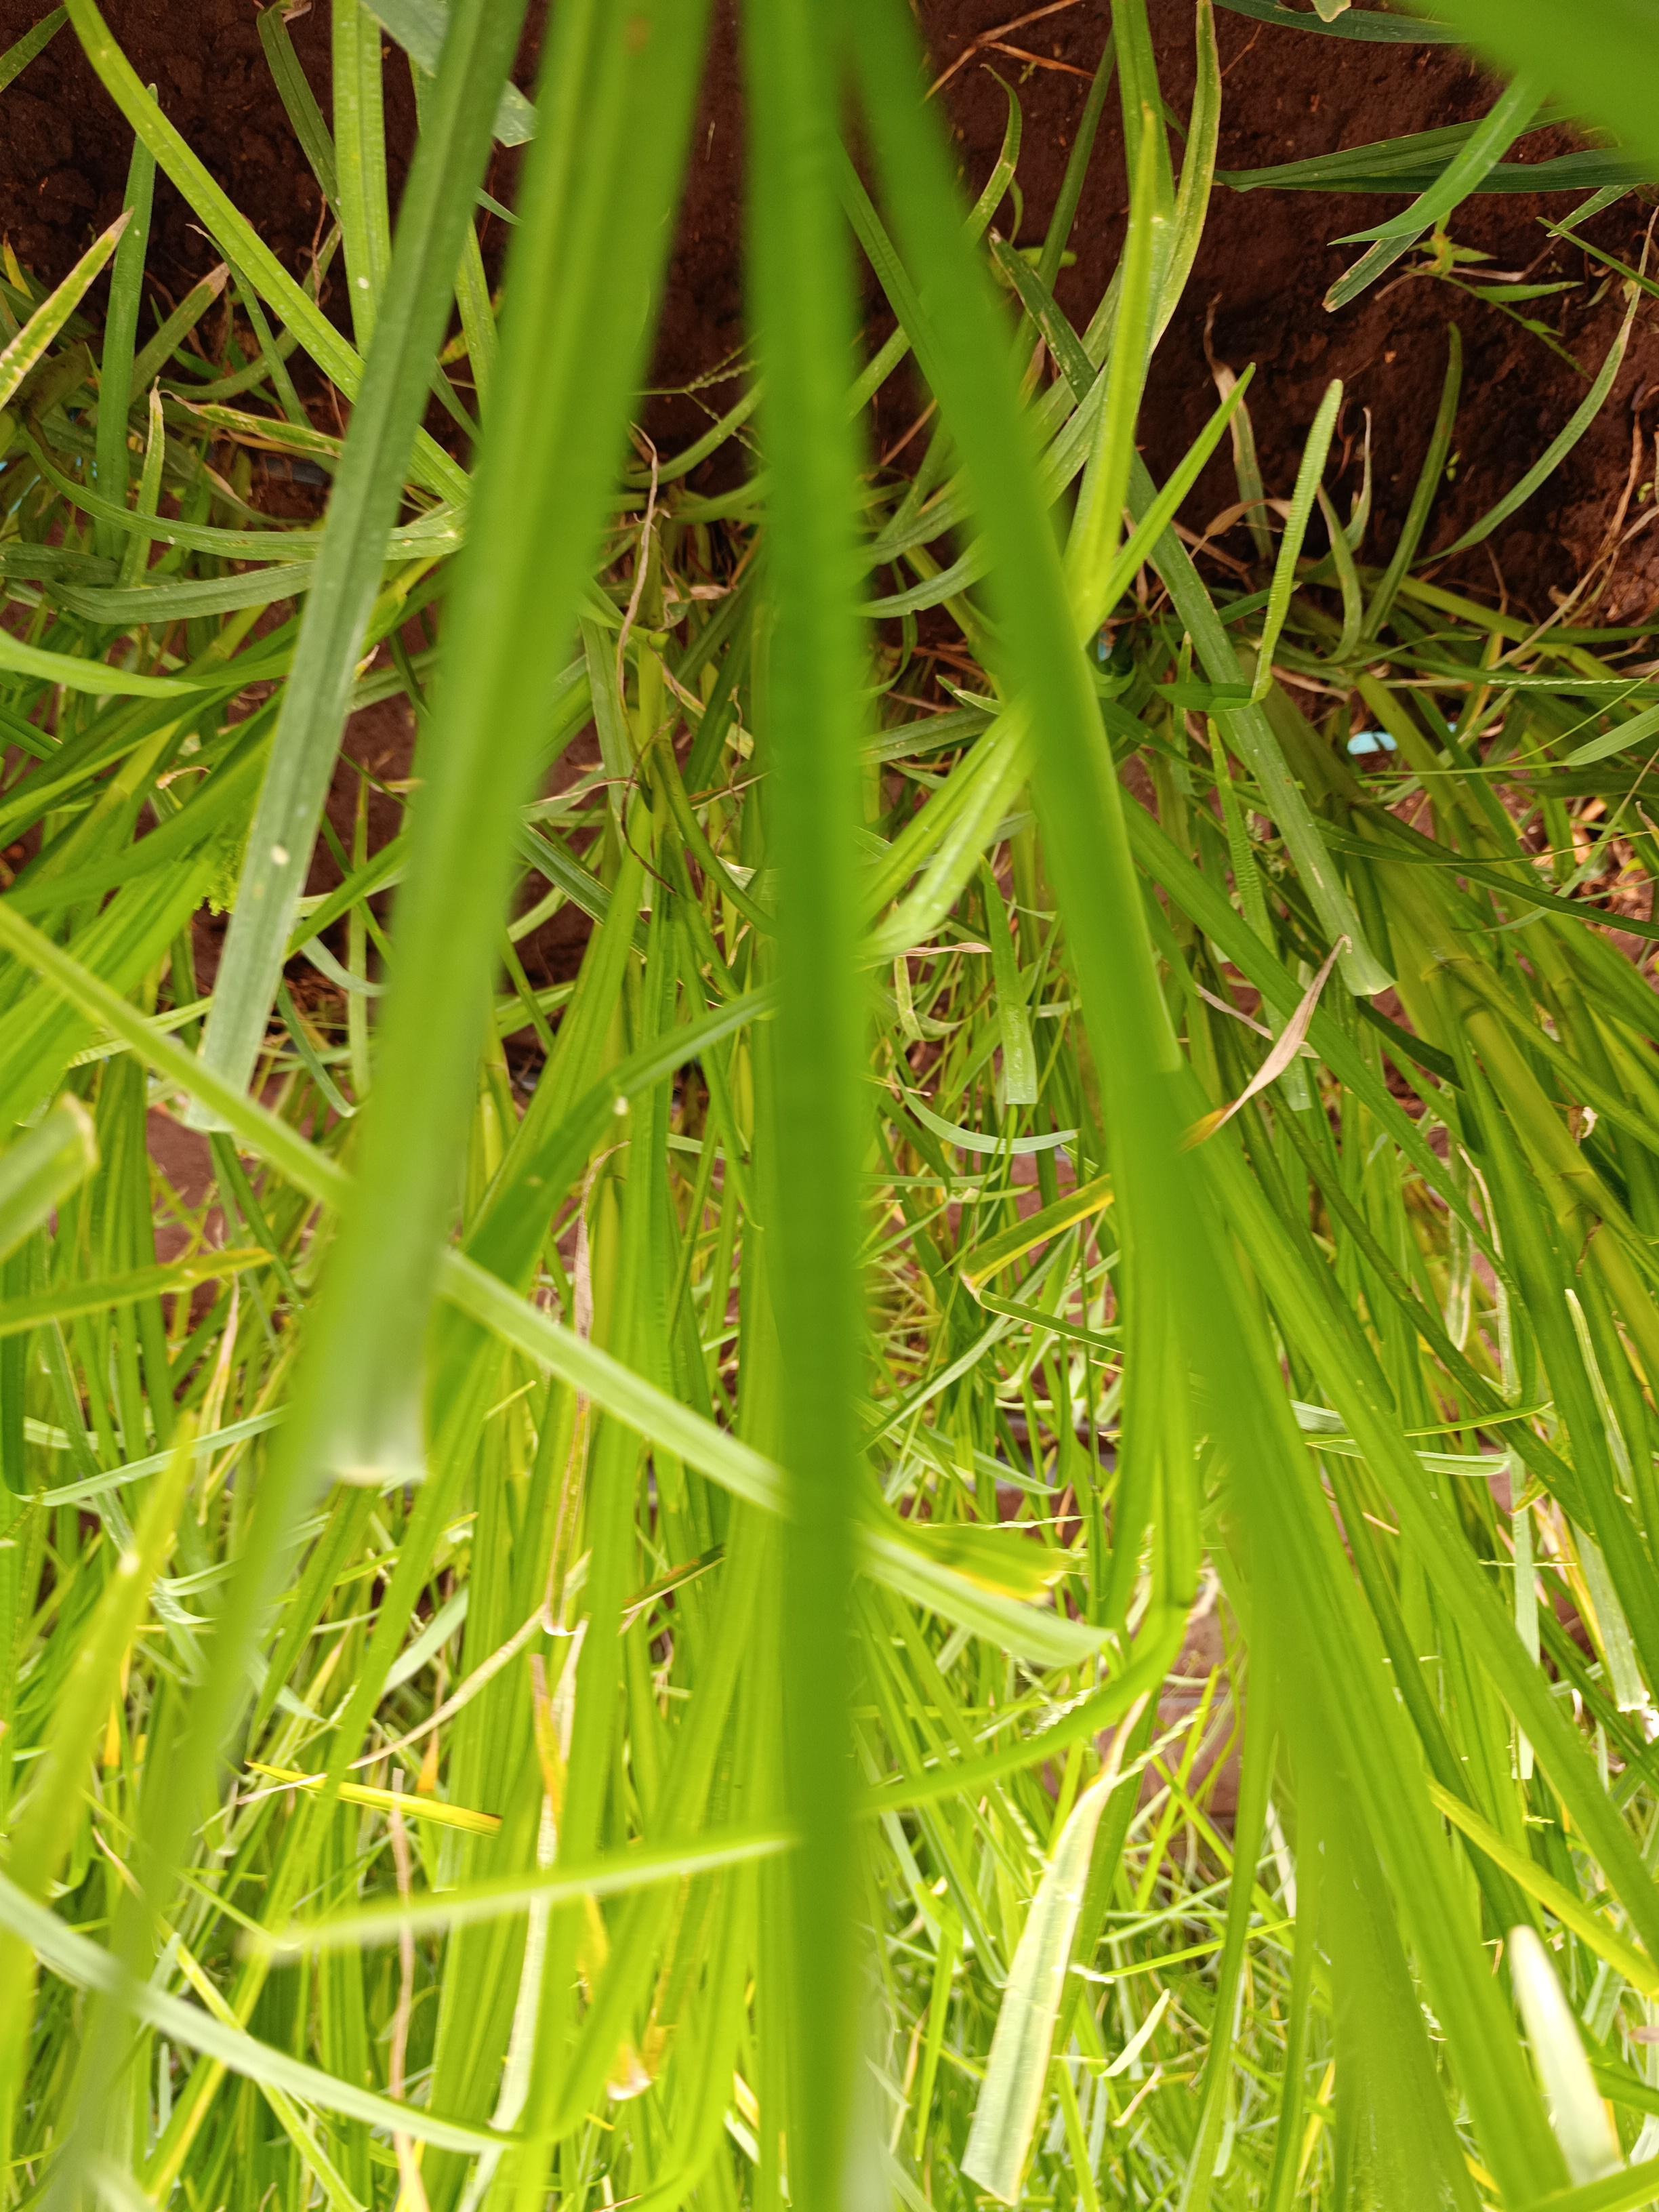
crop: finger millet
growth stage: heading tuber
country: Kenya
